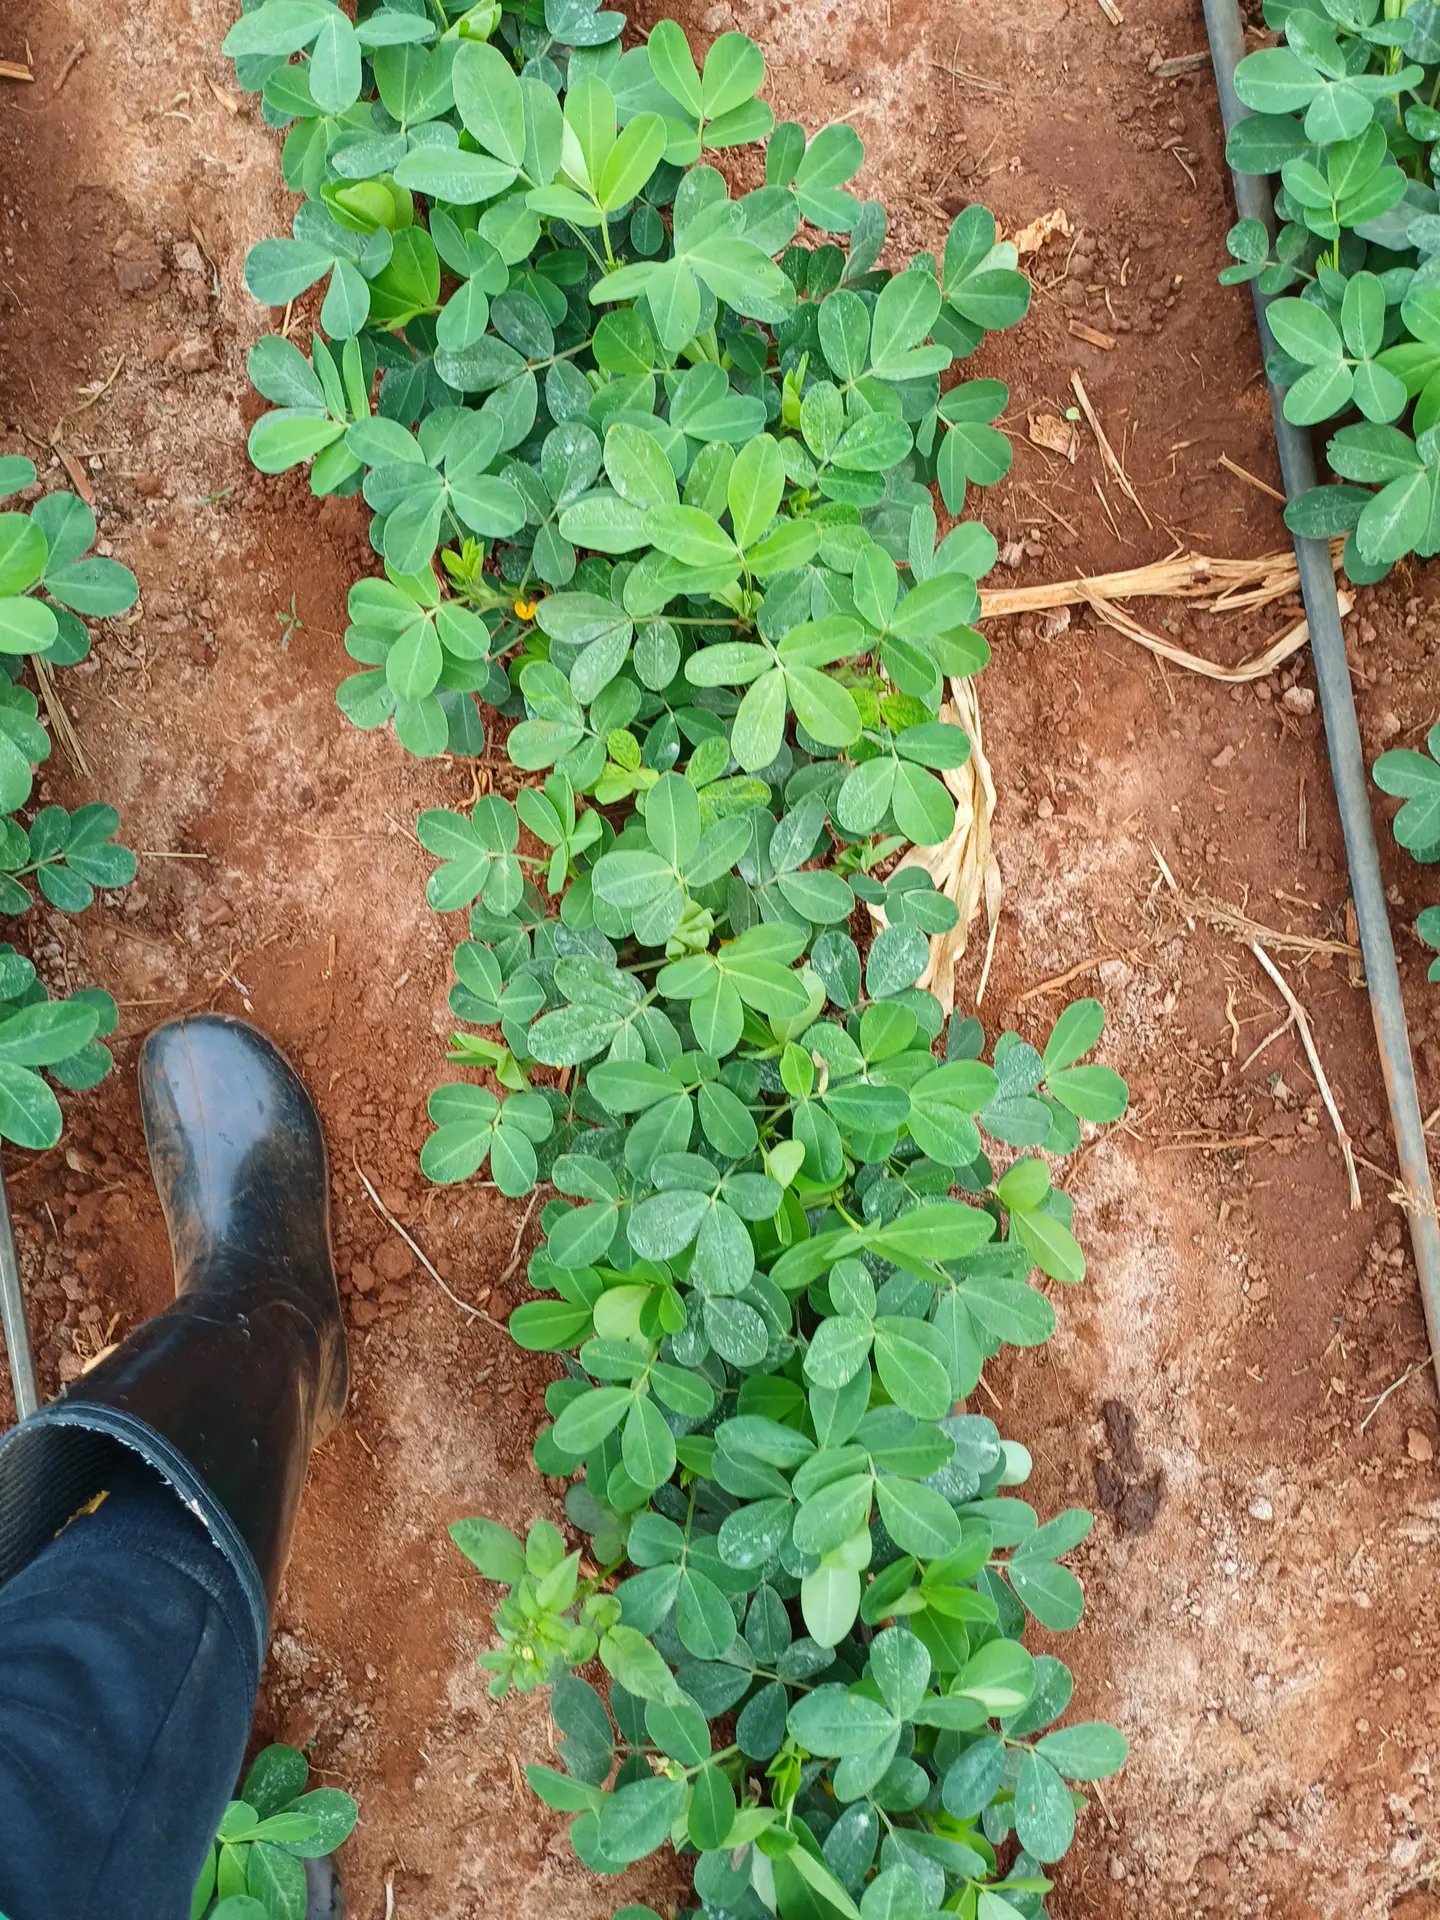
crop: groundnut
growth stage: flowering
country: Kenya
